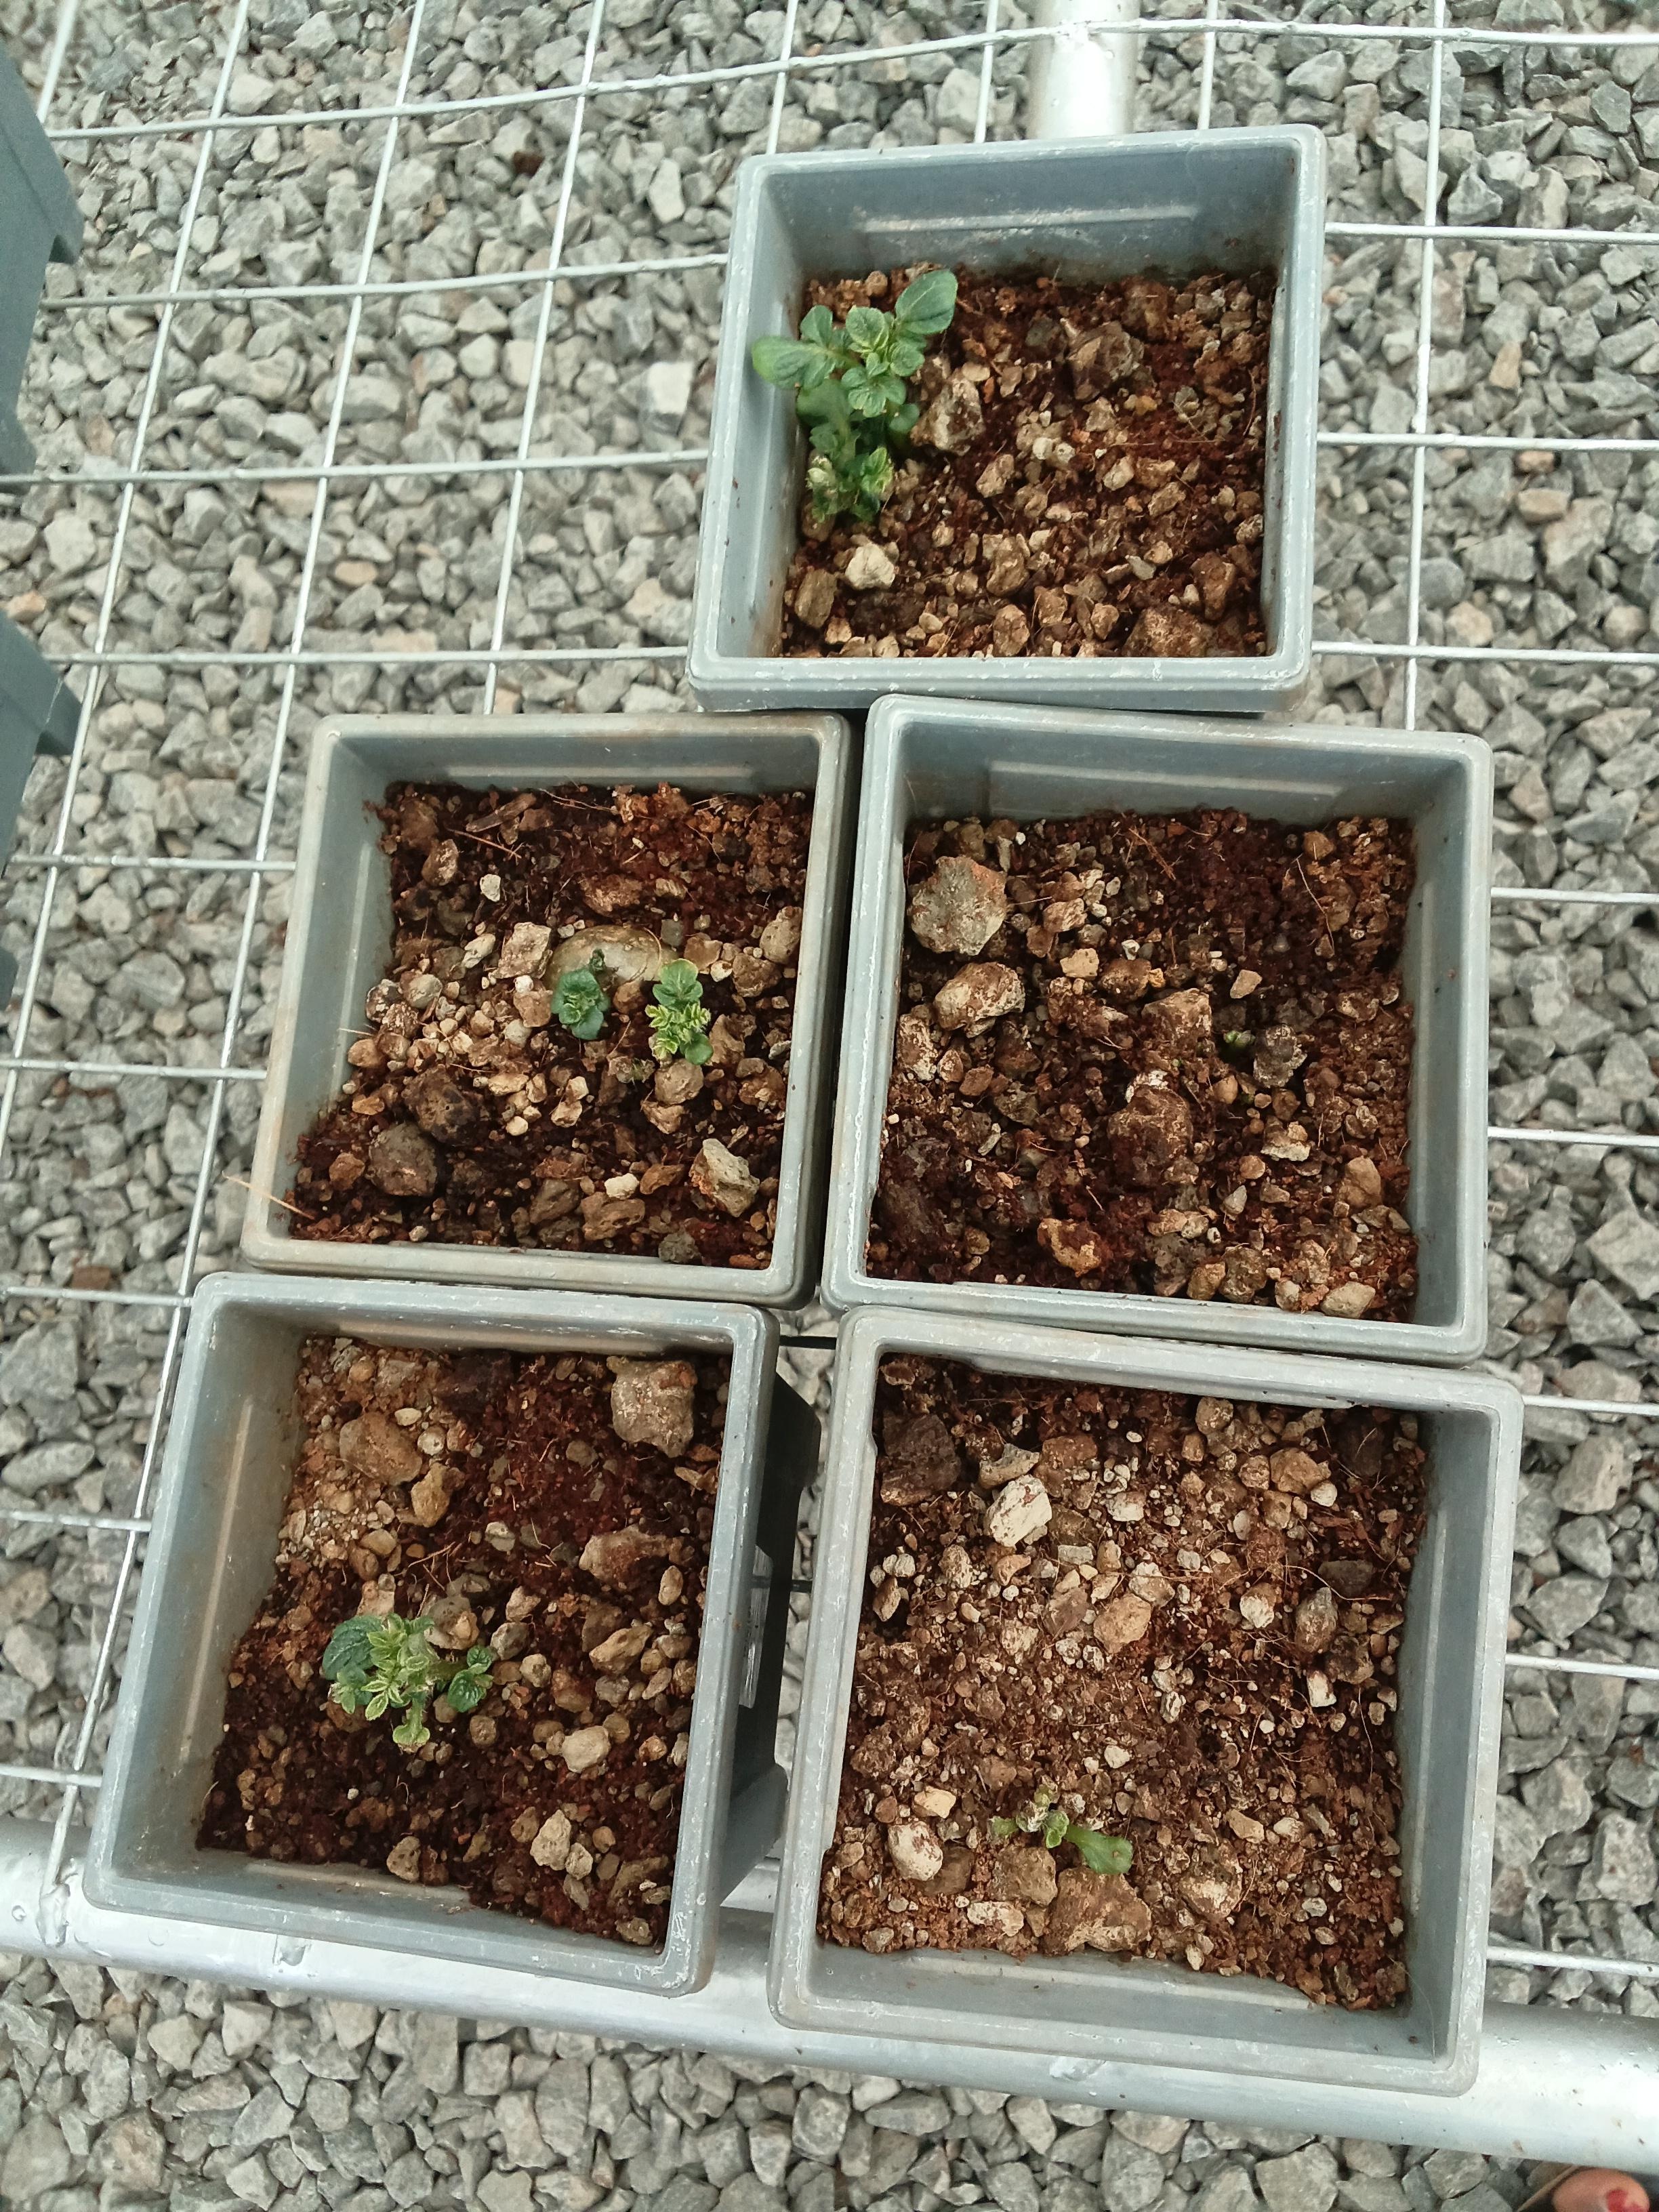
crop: potato
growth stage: emergence
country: Kenya
